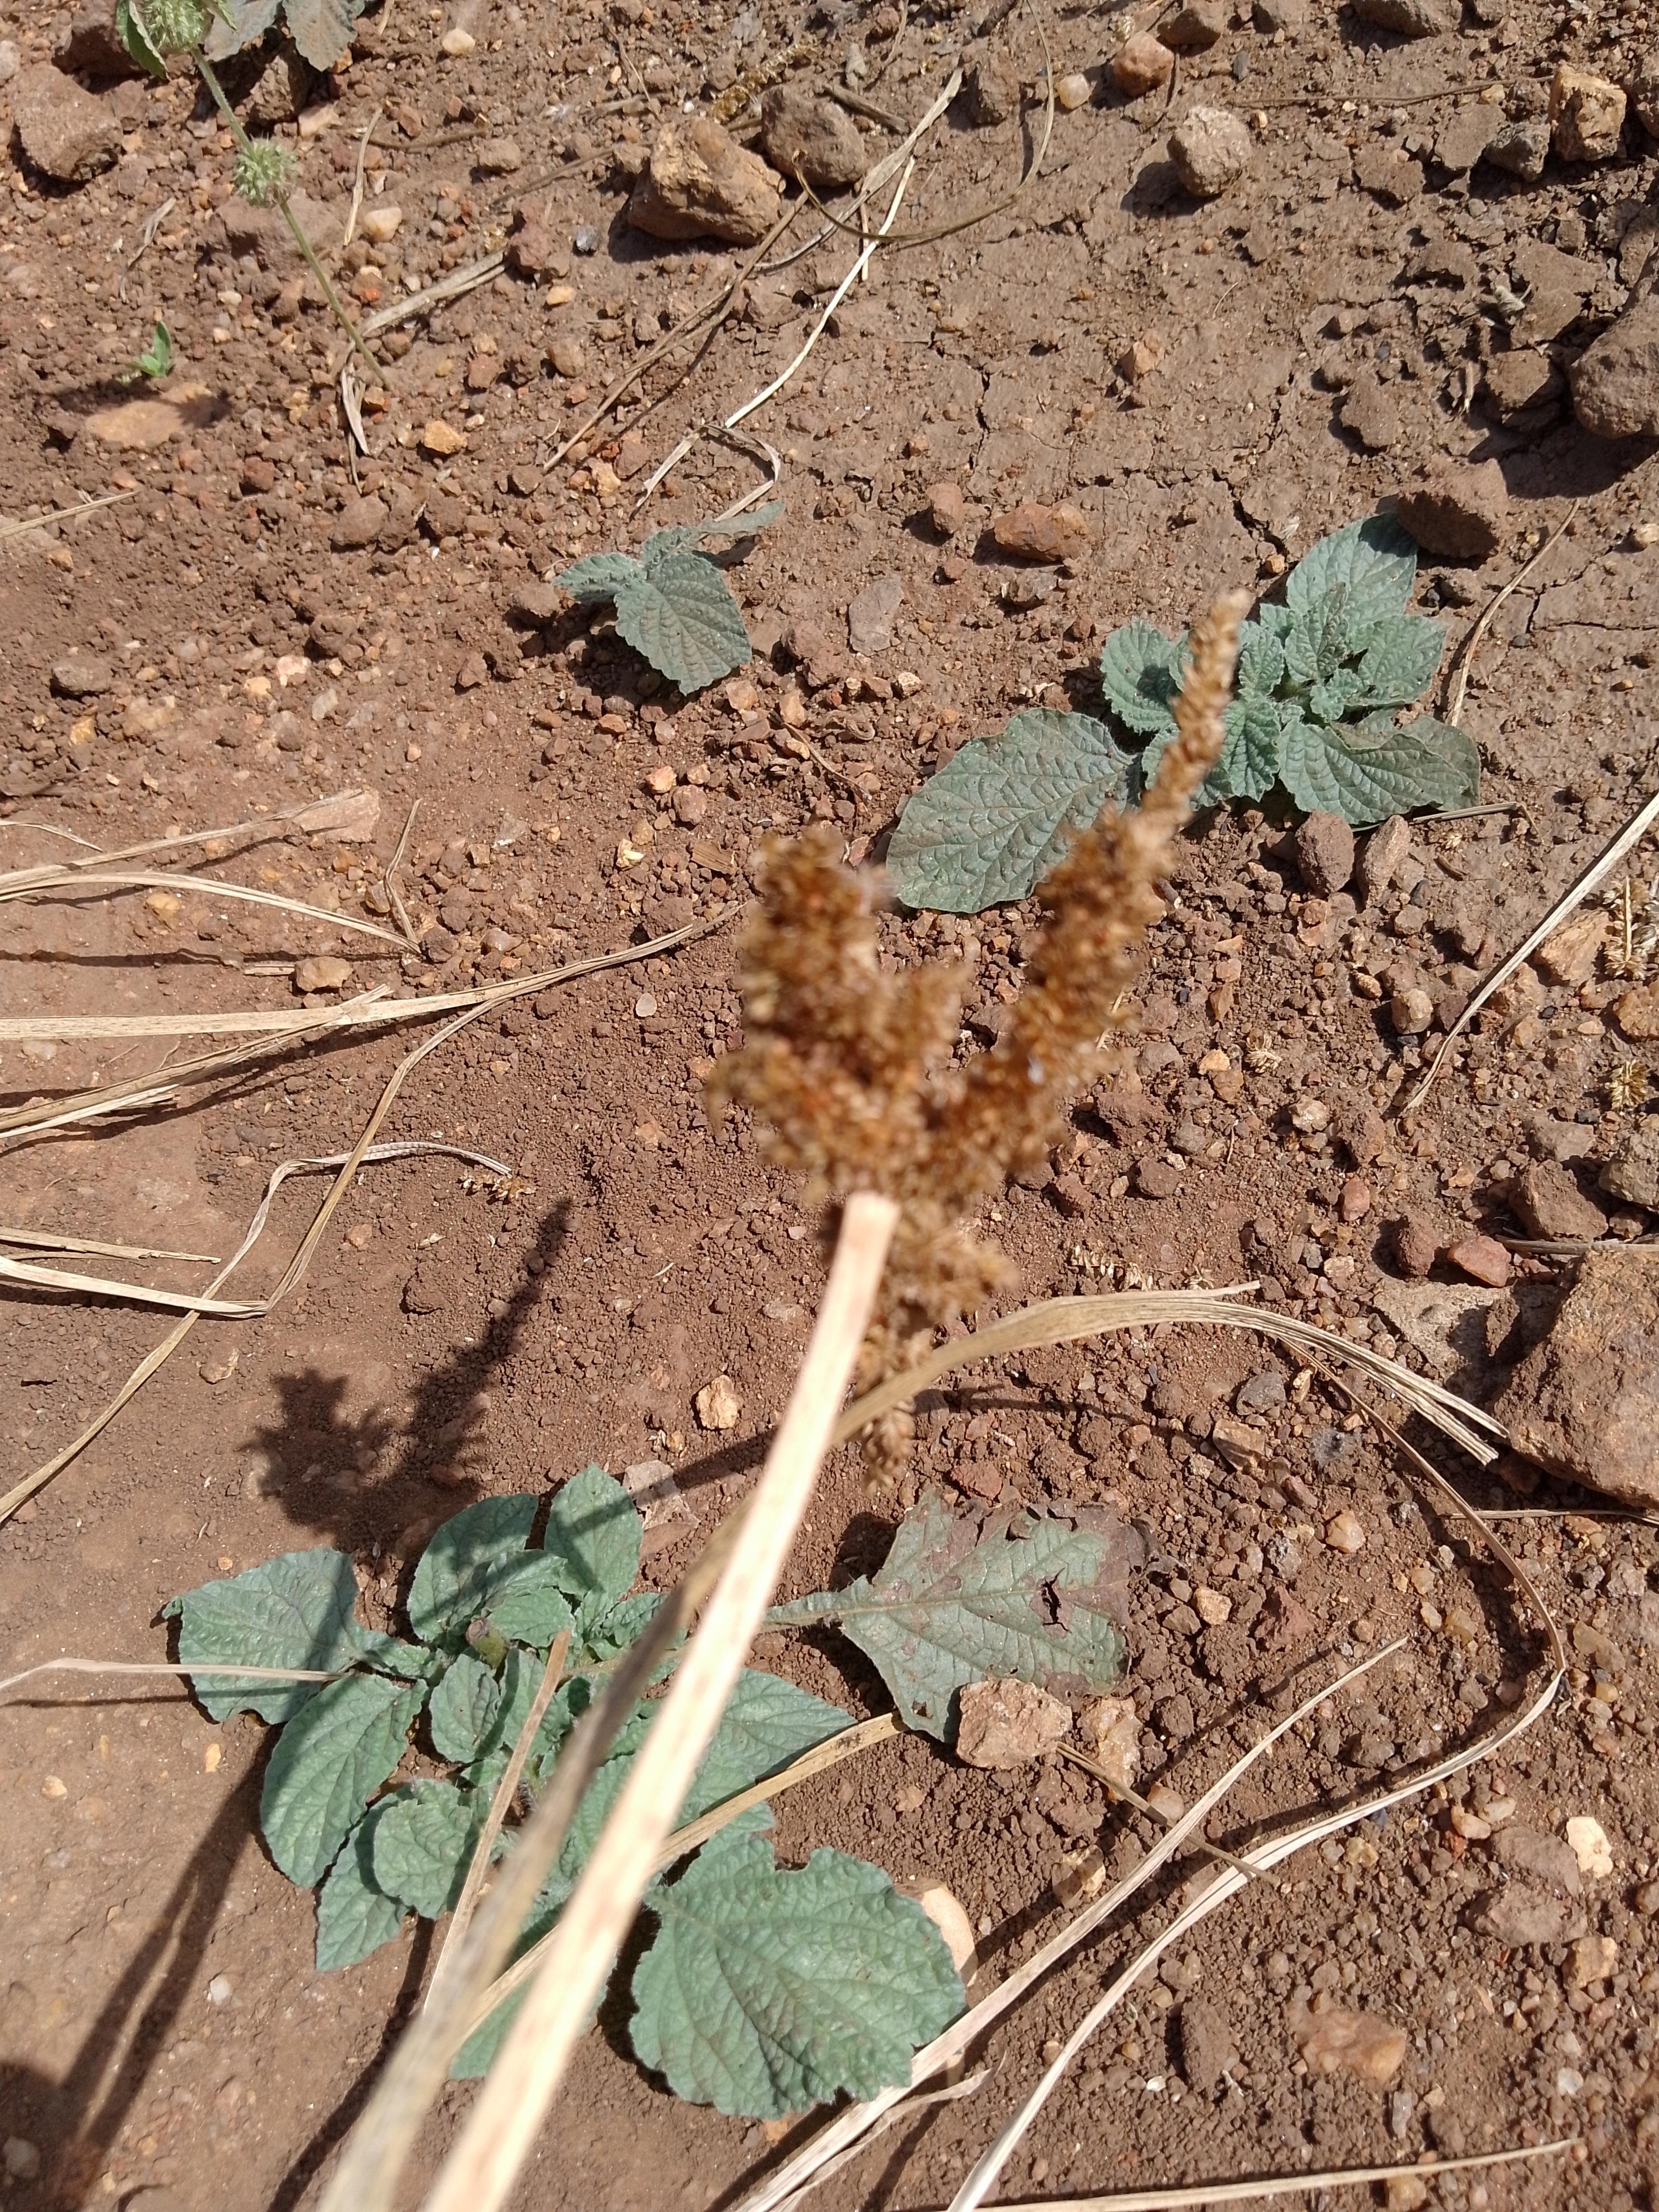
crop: finger millet
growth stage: harvest maturity
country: Malawi
